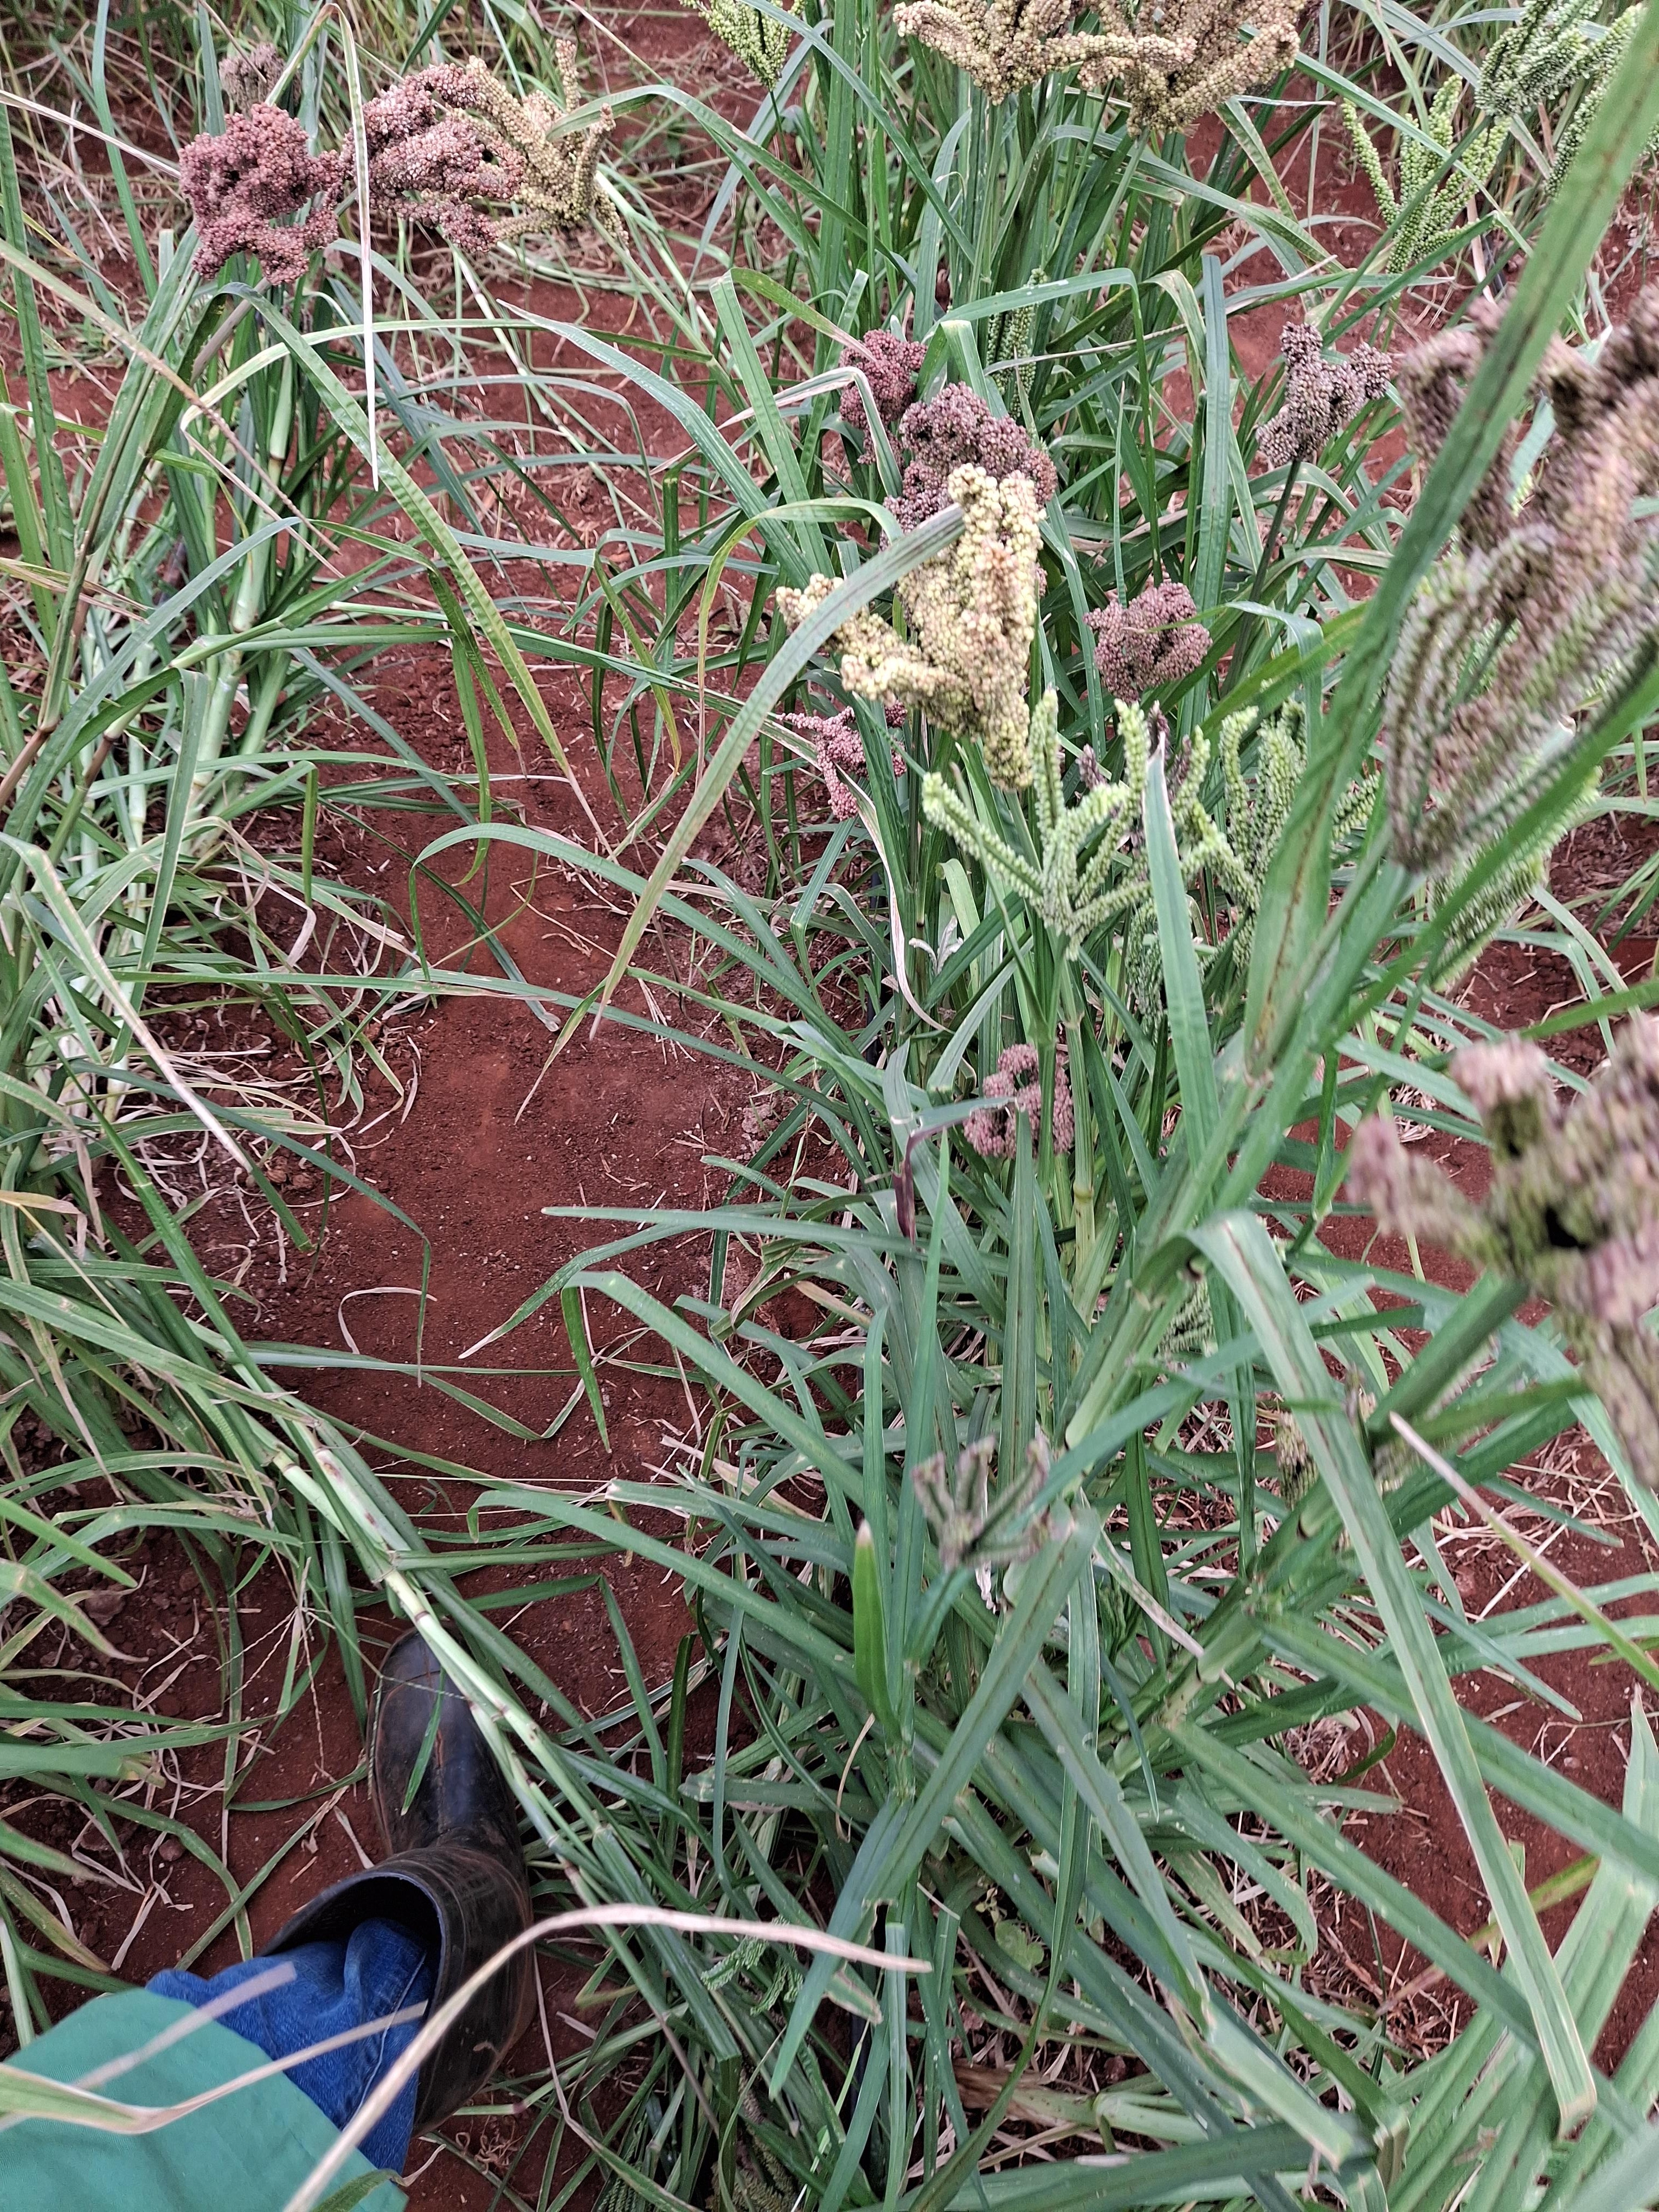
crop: finger millet
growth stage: filling grain
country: Kenya
